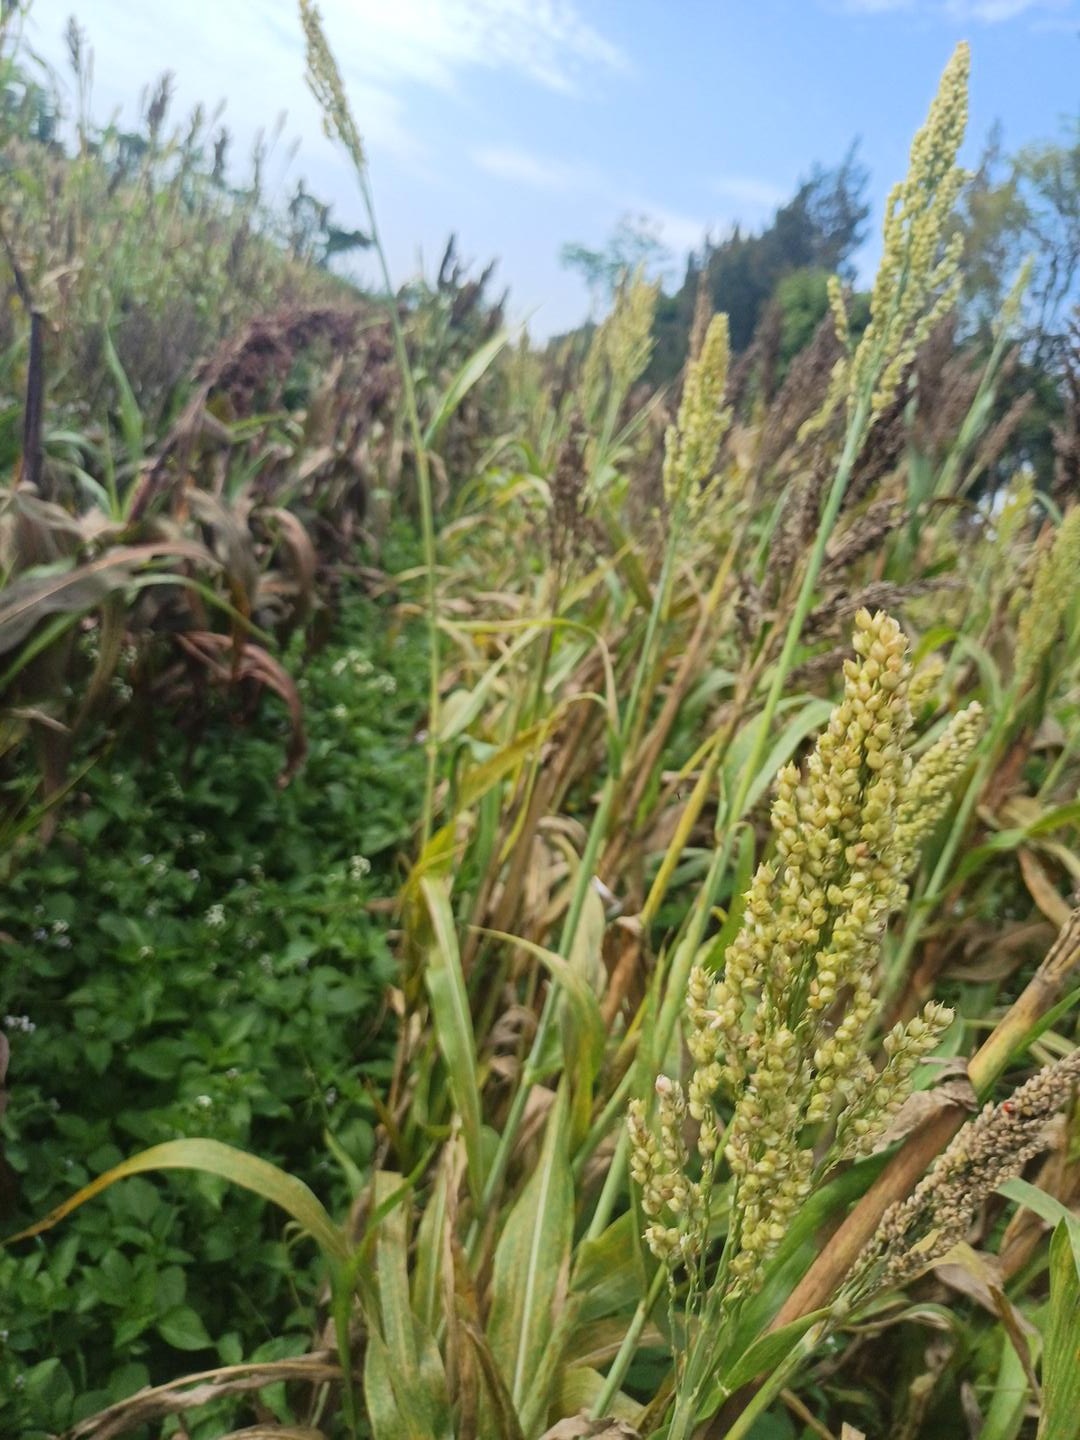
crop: sorghum
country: Kenya
